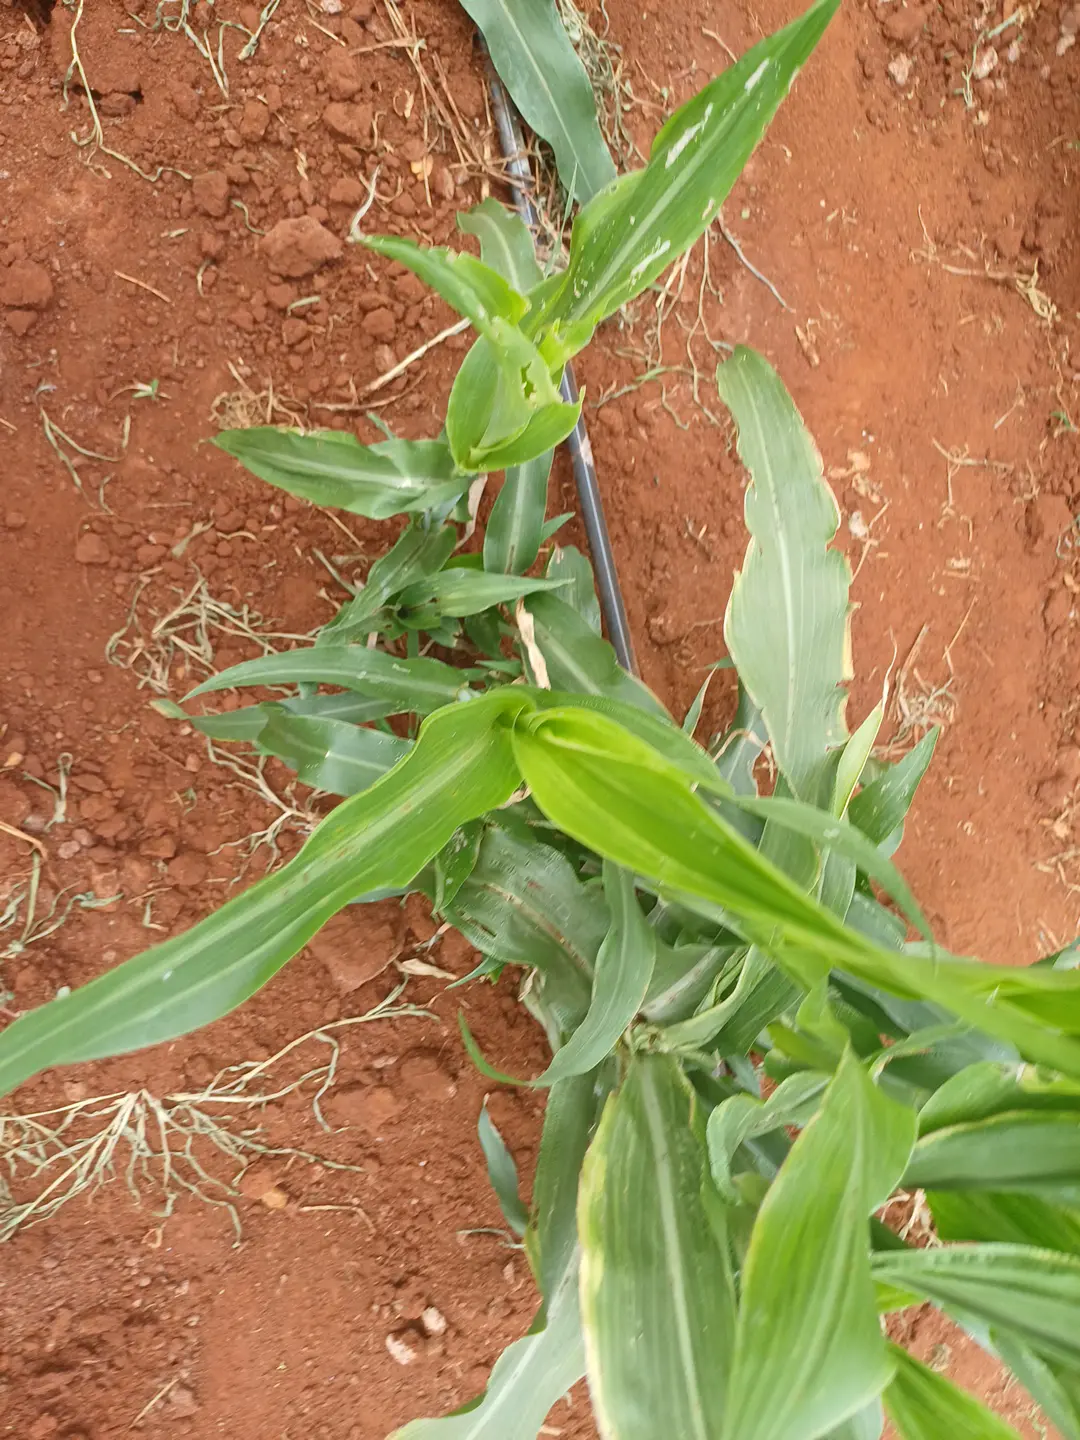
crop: sorghum
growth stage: vegetative
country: Kenya
